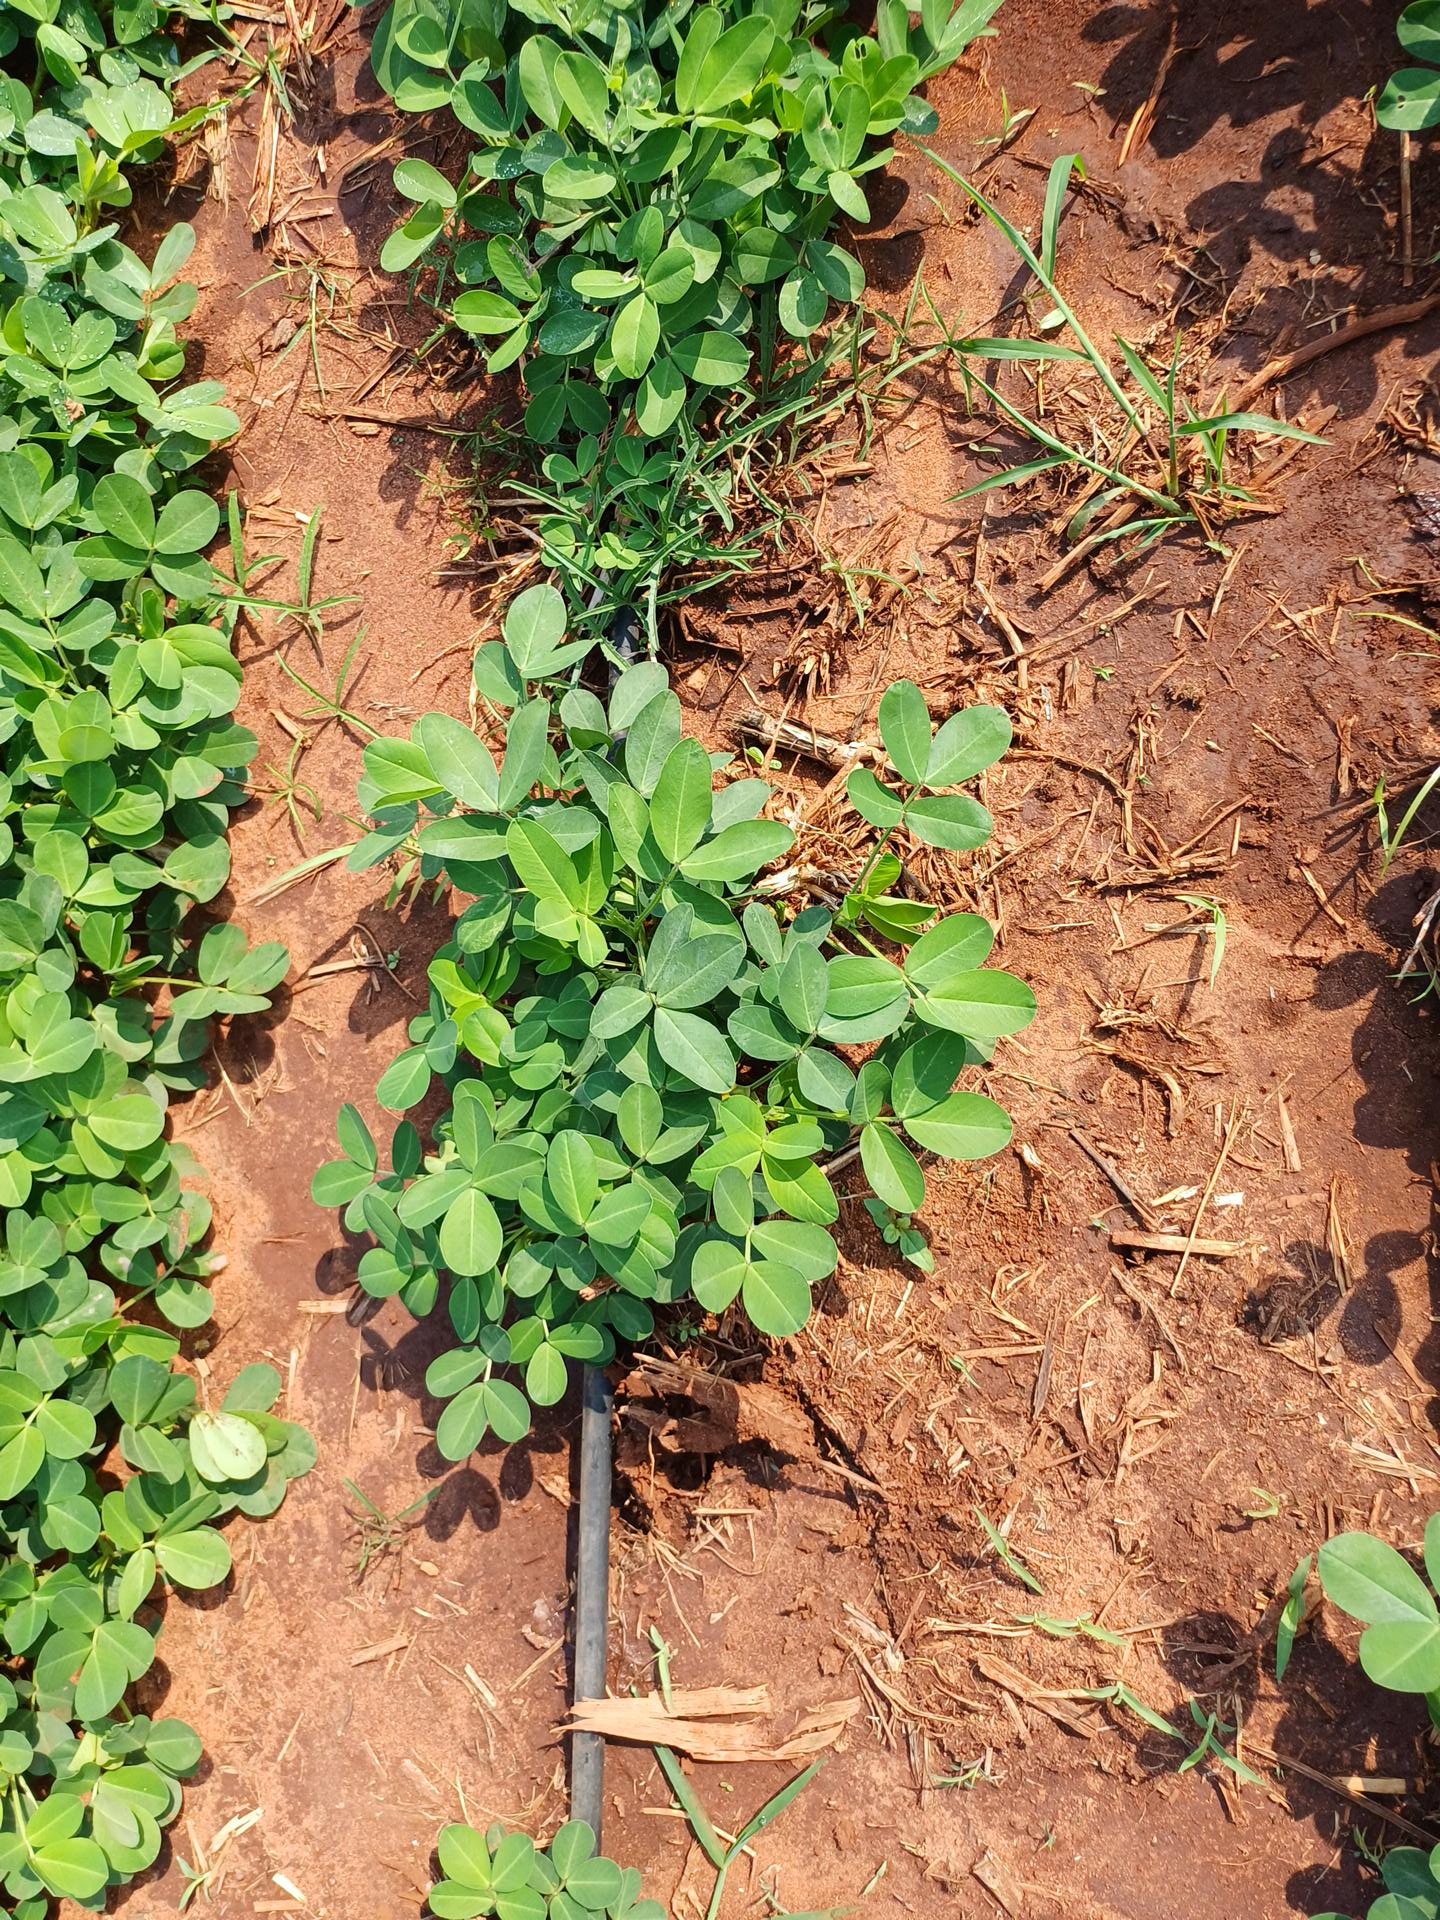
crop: groundnut
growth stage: flowering
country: Kenya
